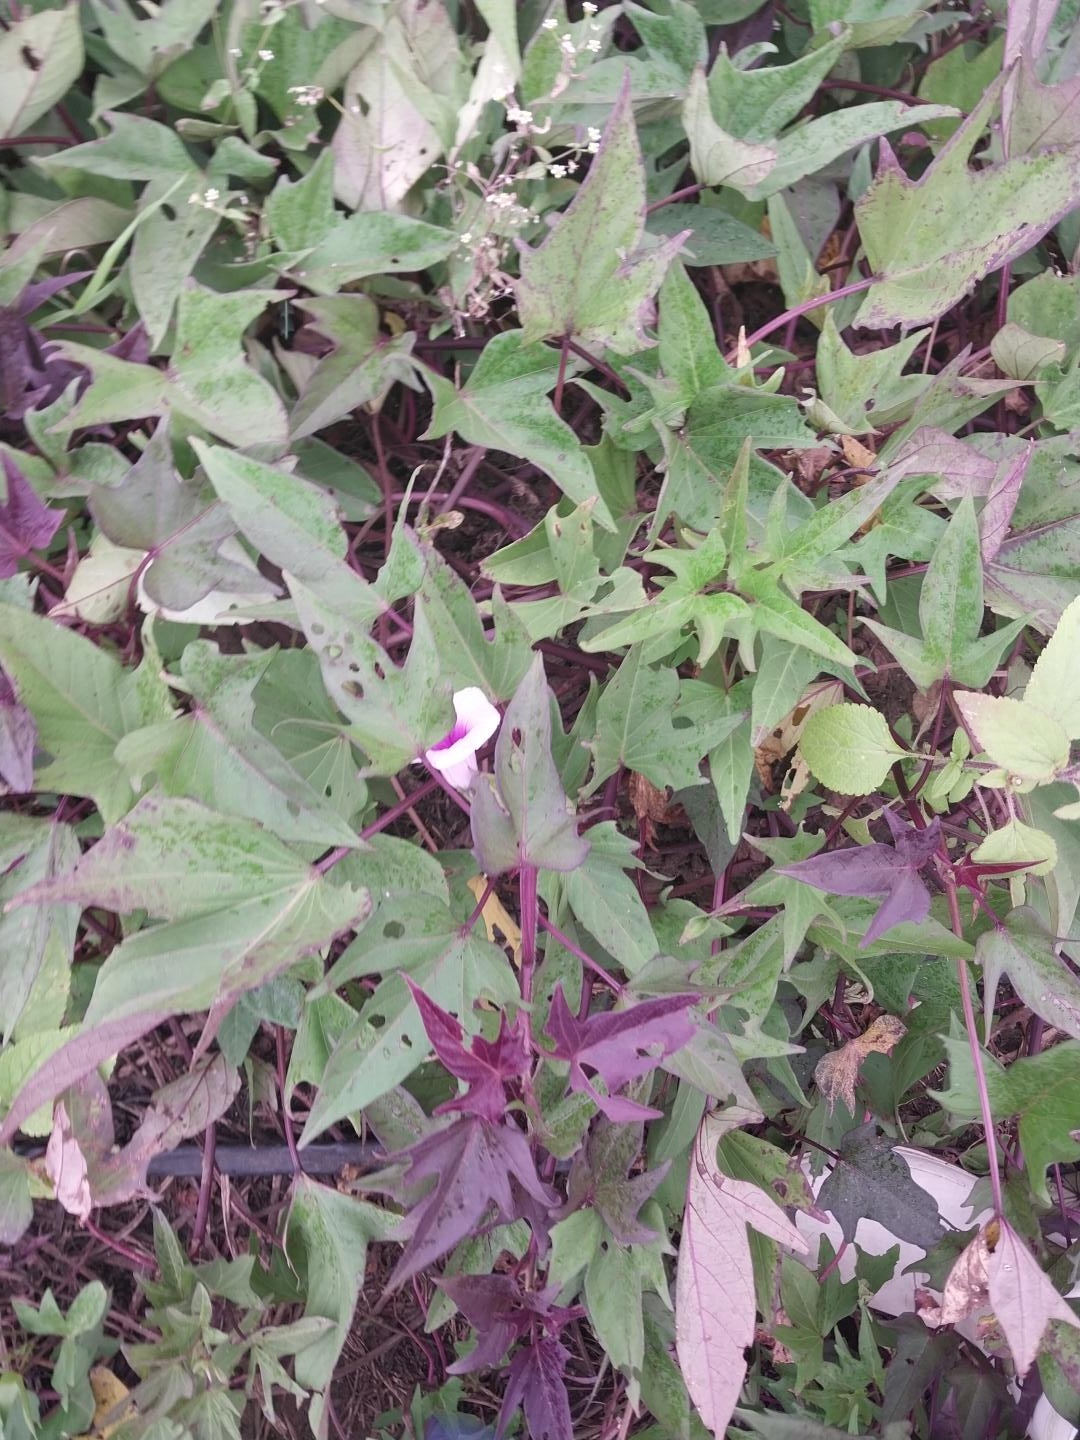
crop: sweet potato
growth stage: flowering
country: Tanzania
